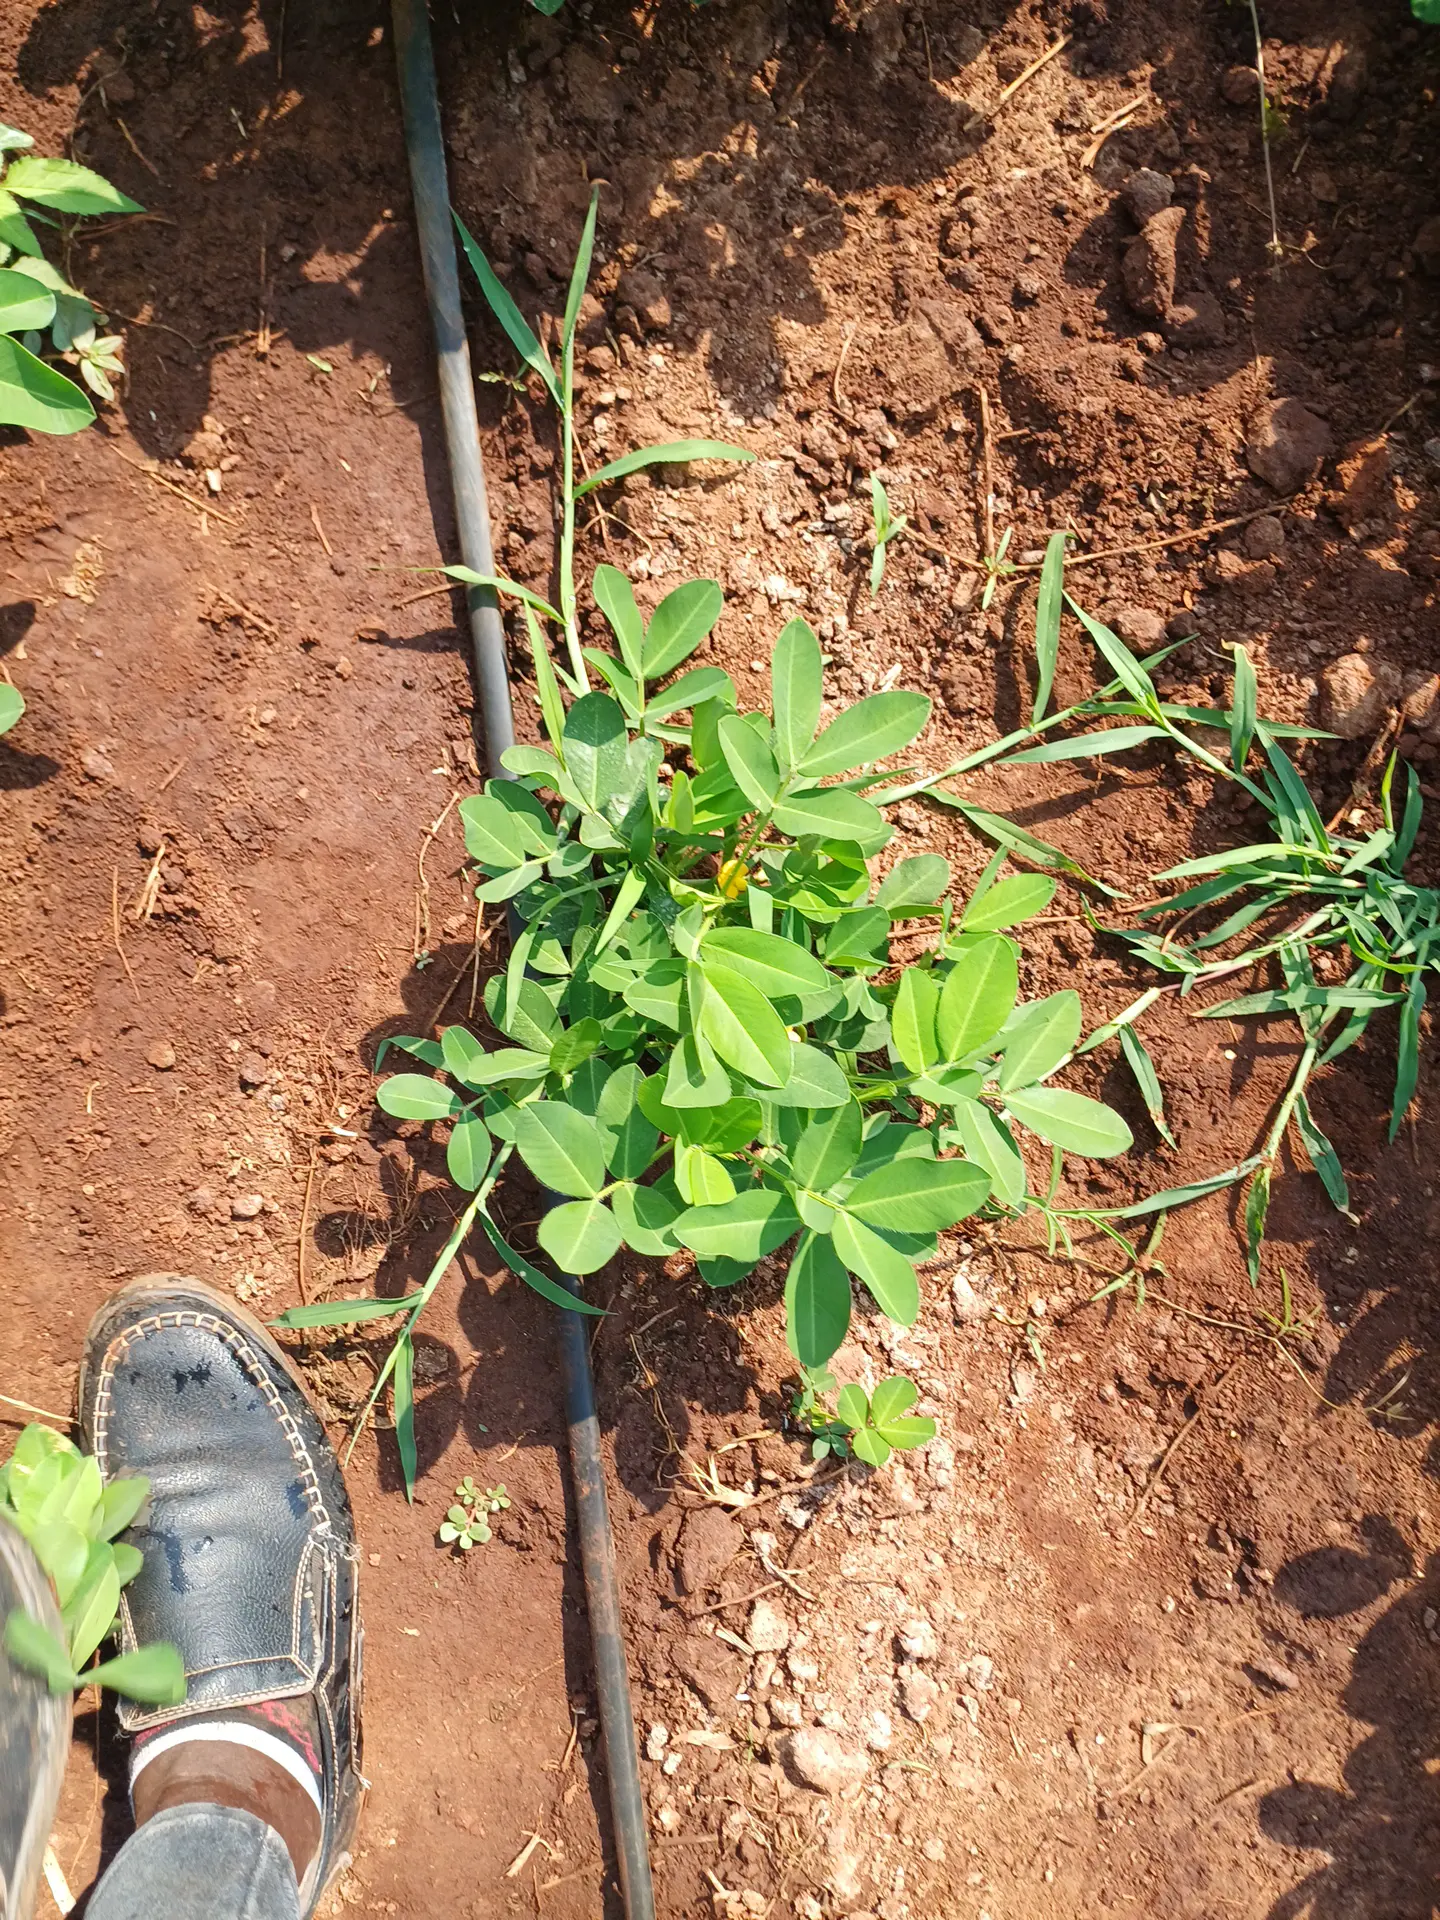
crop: groundnut
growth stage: flowering
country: Kenya
